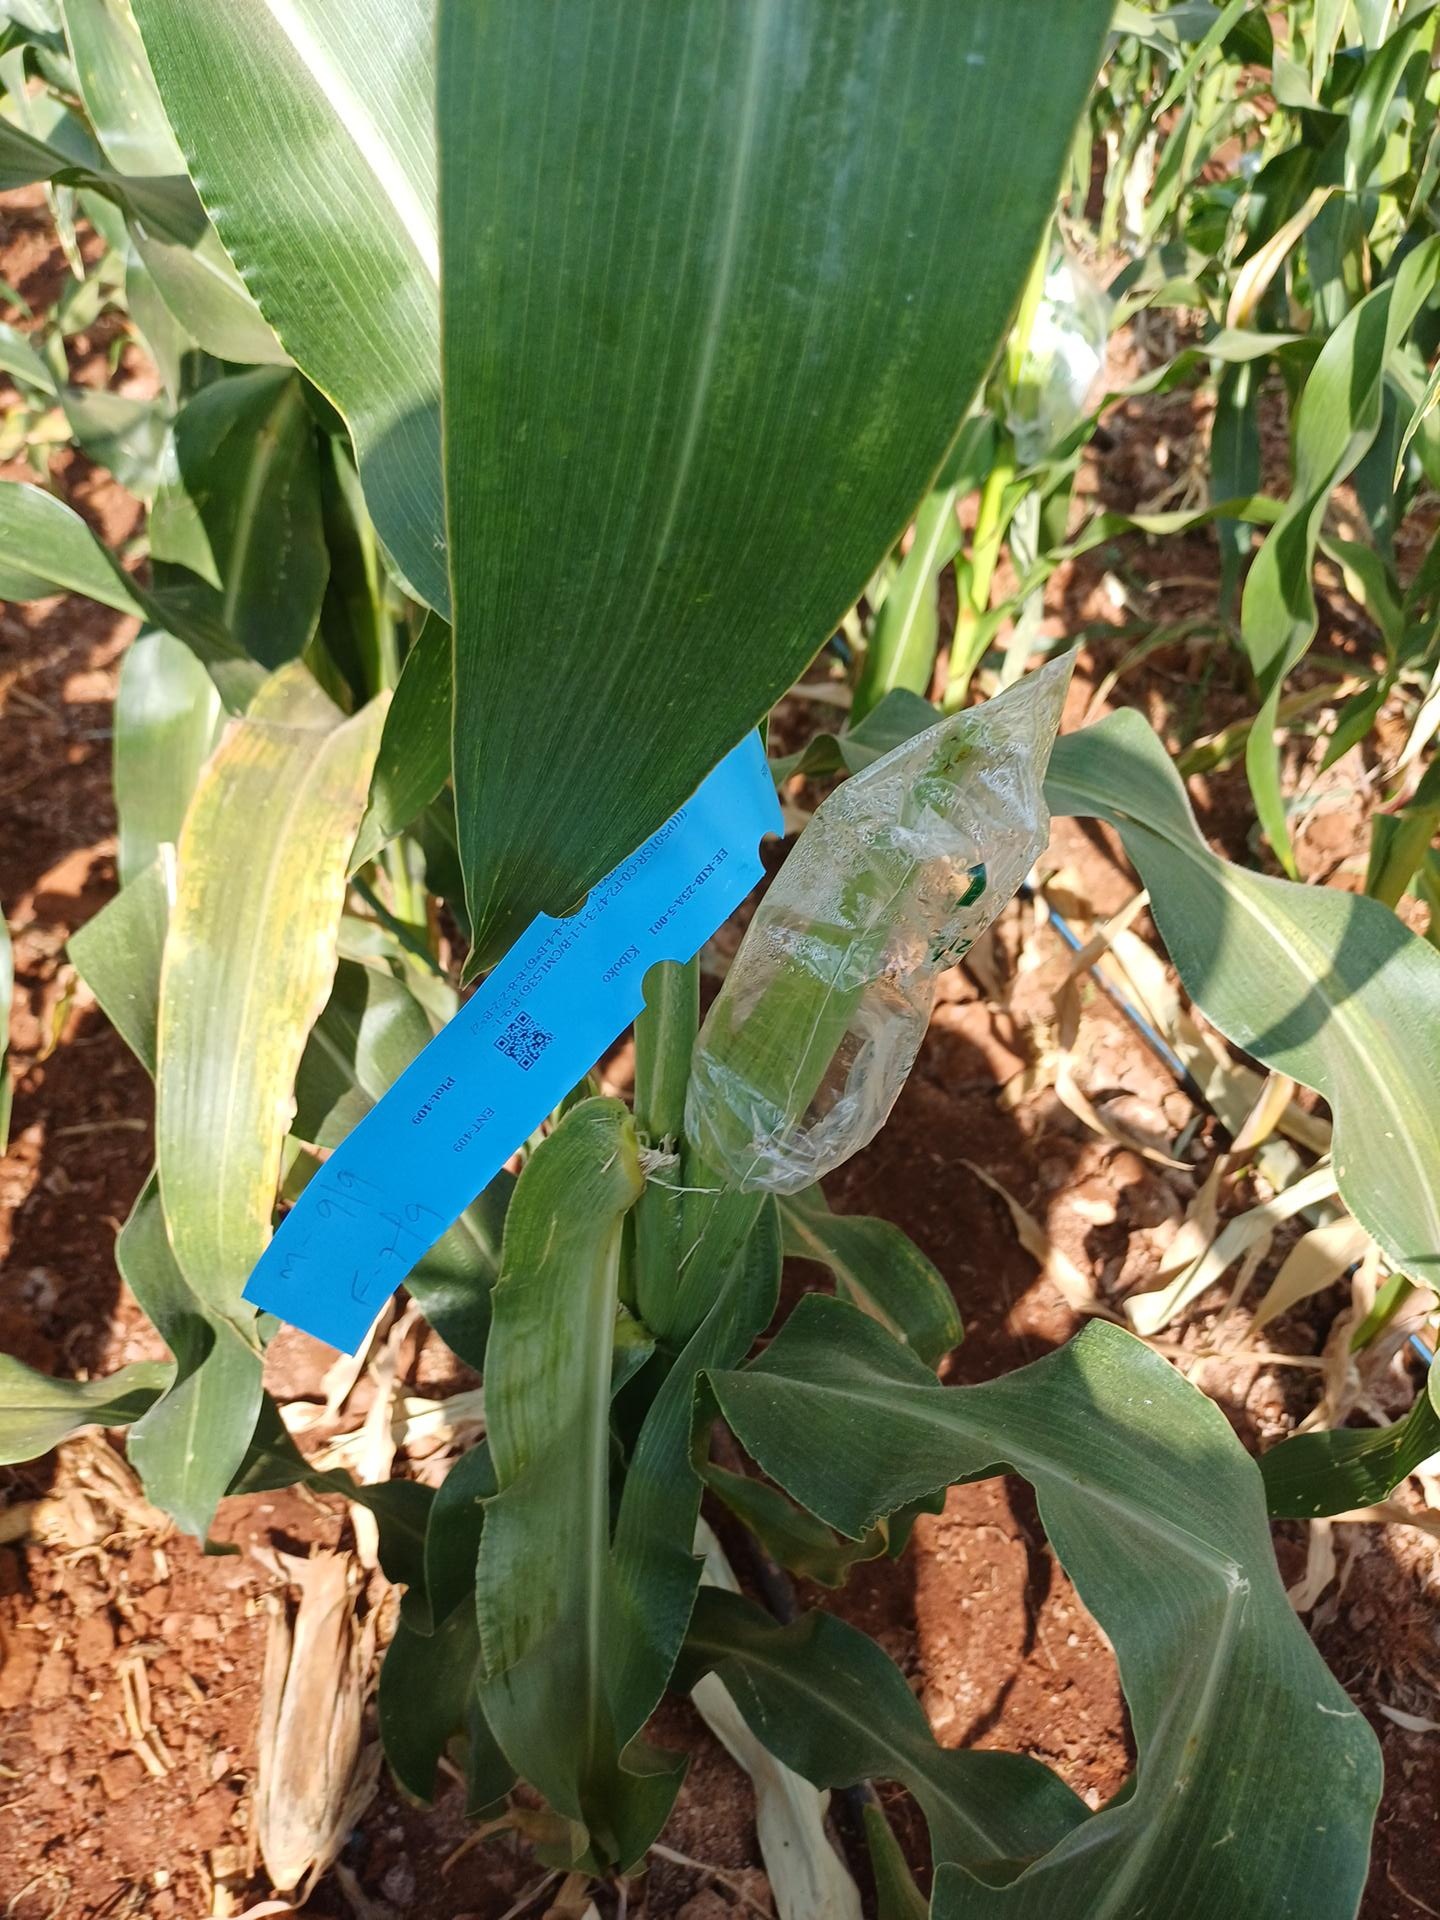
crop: maize
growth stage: flowering
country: Kenya
